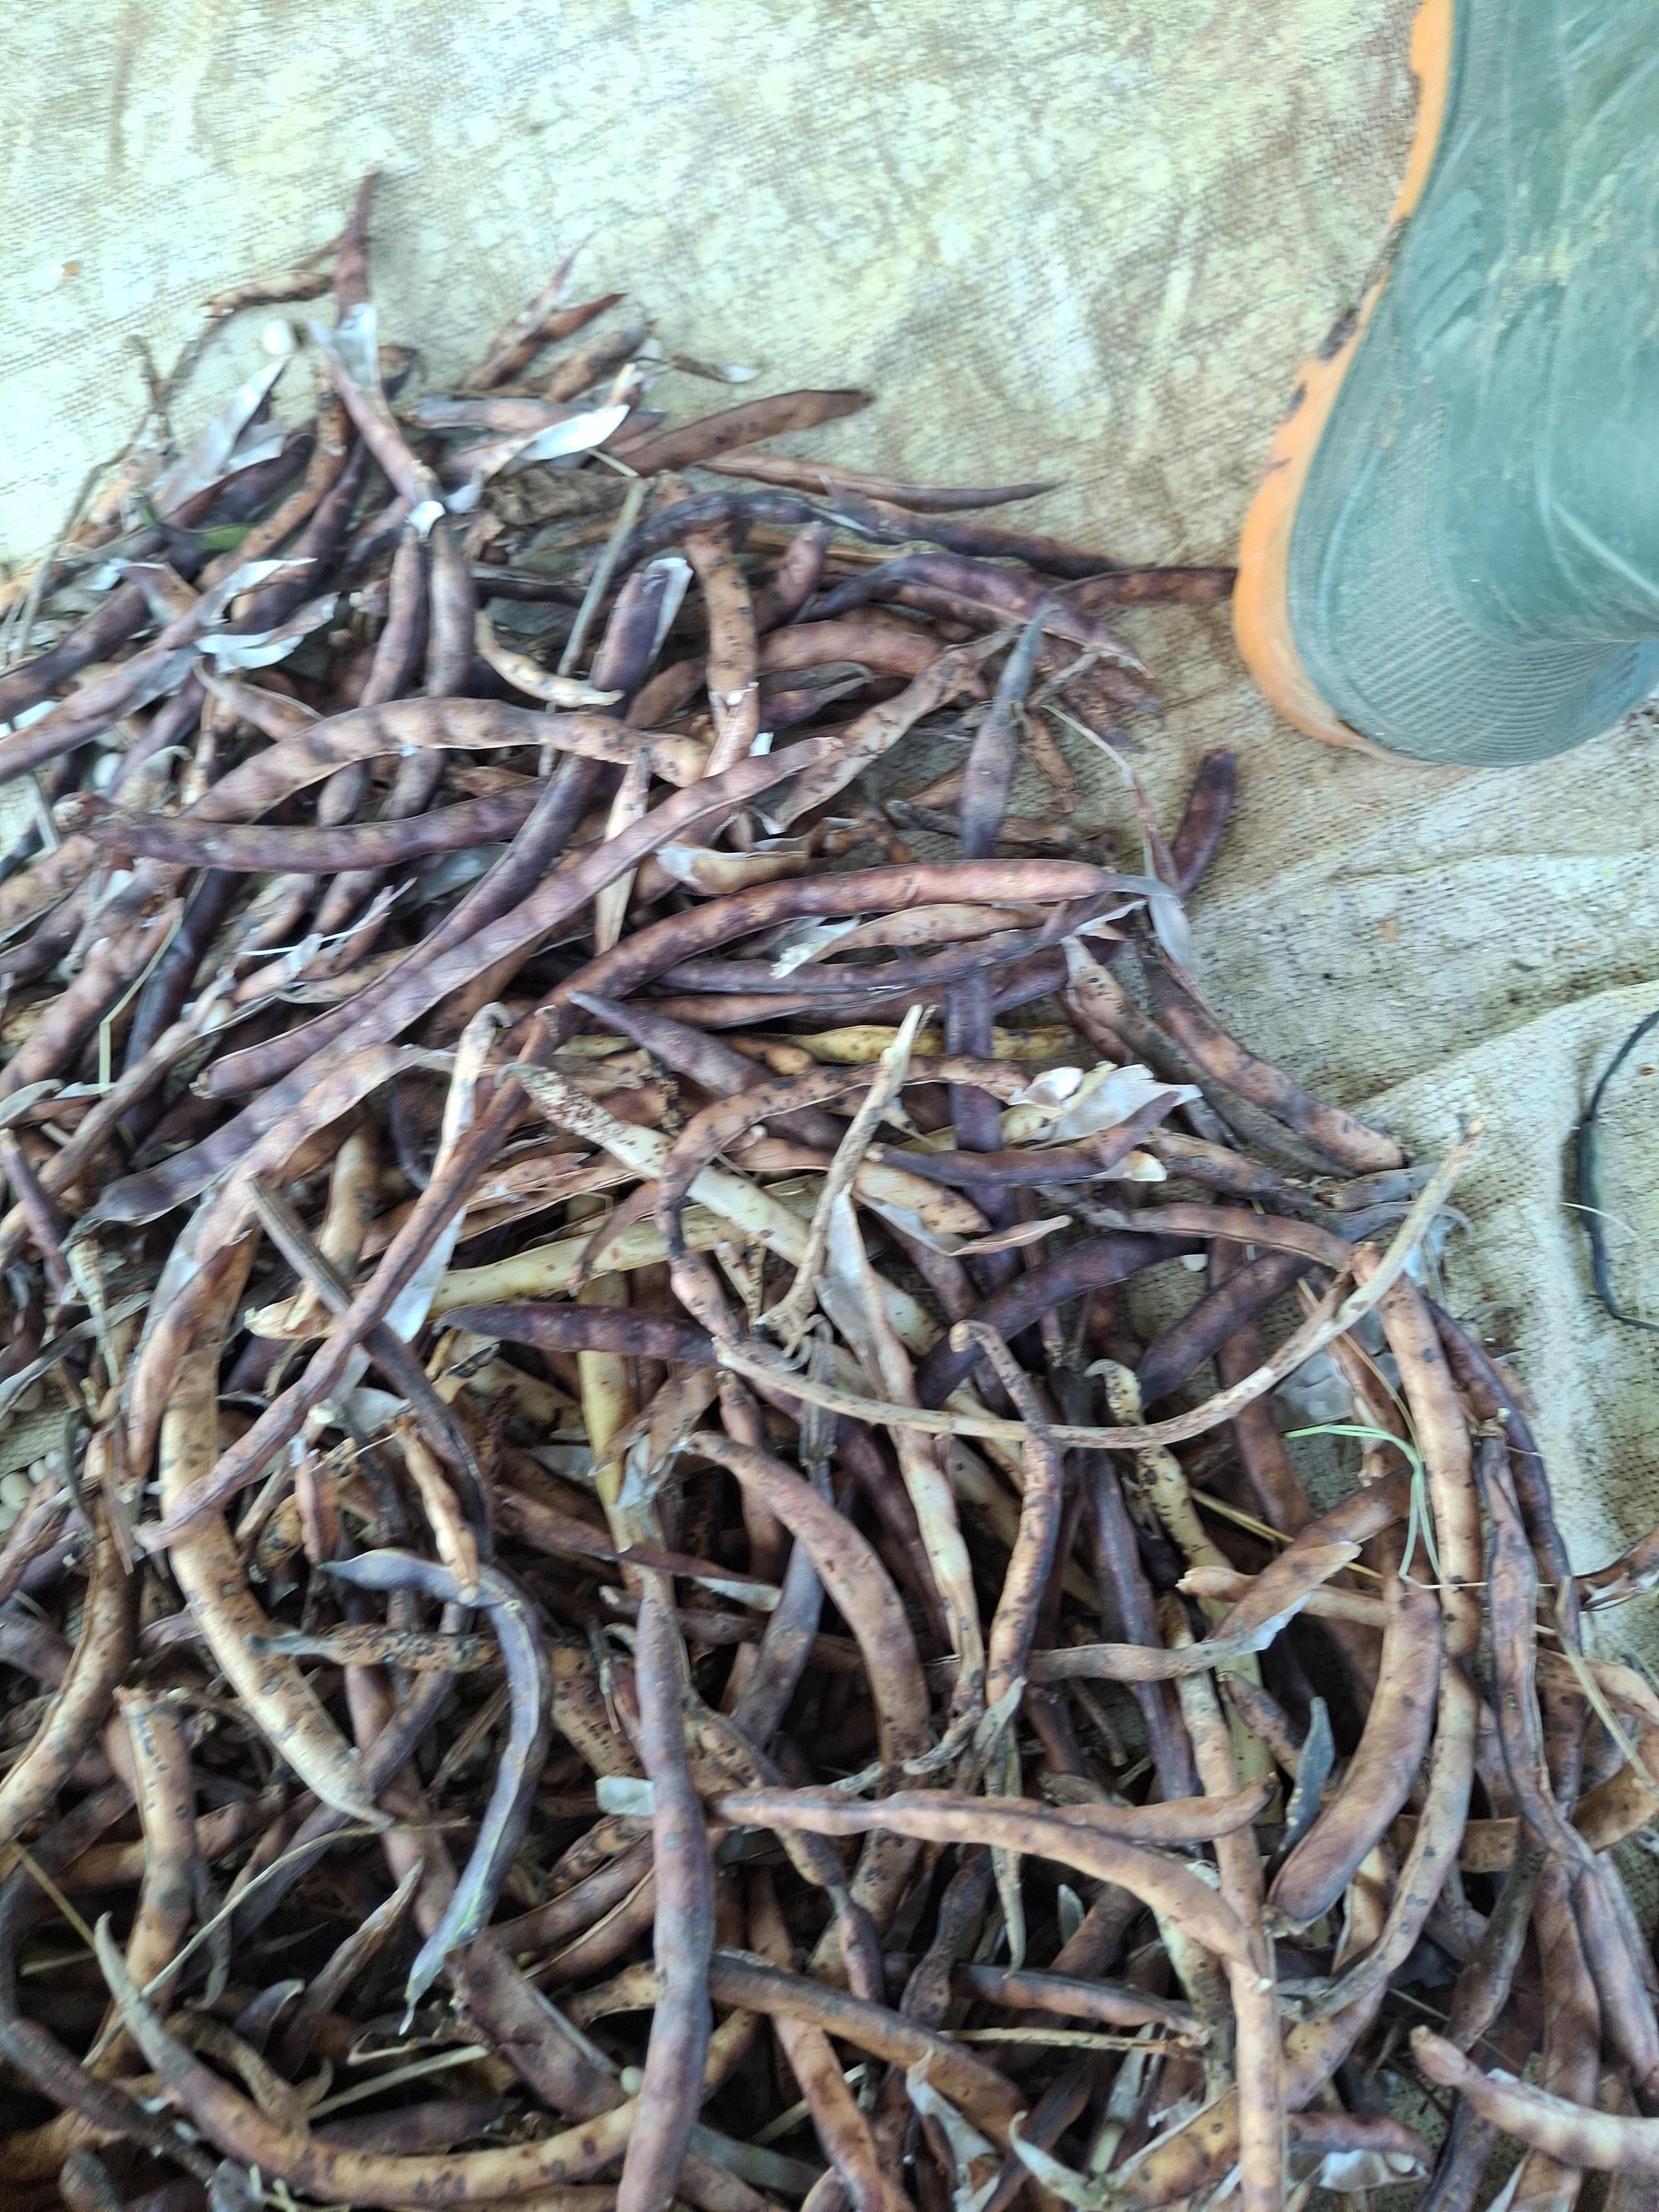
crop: cowpea
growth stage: harvest
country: Nigeria
